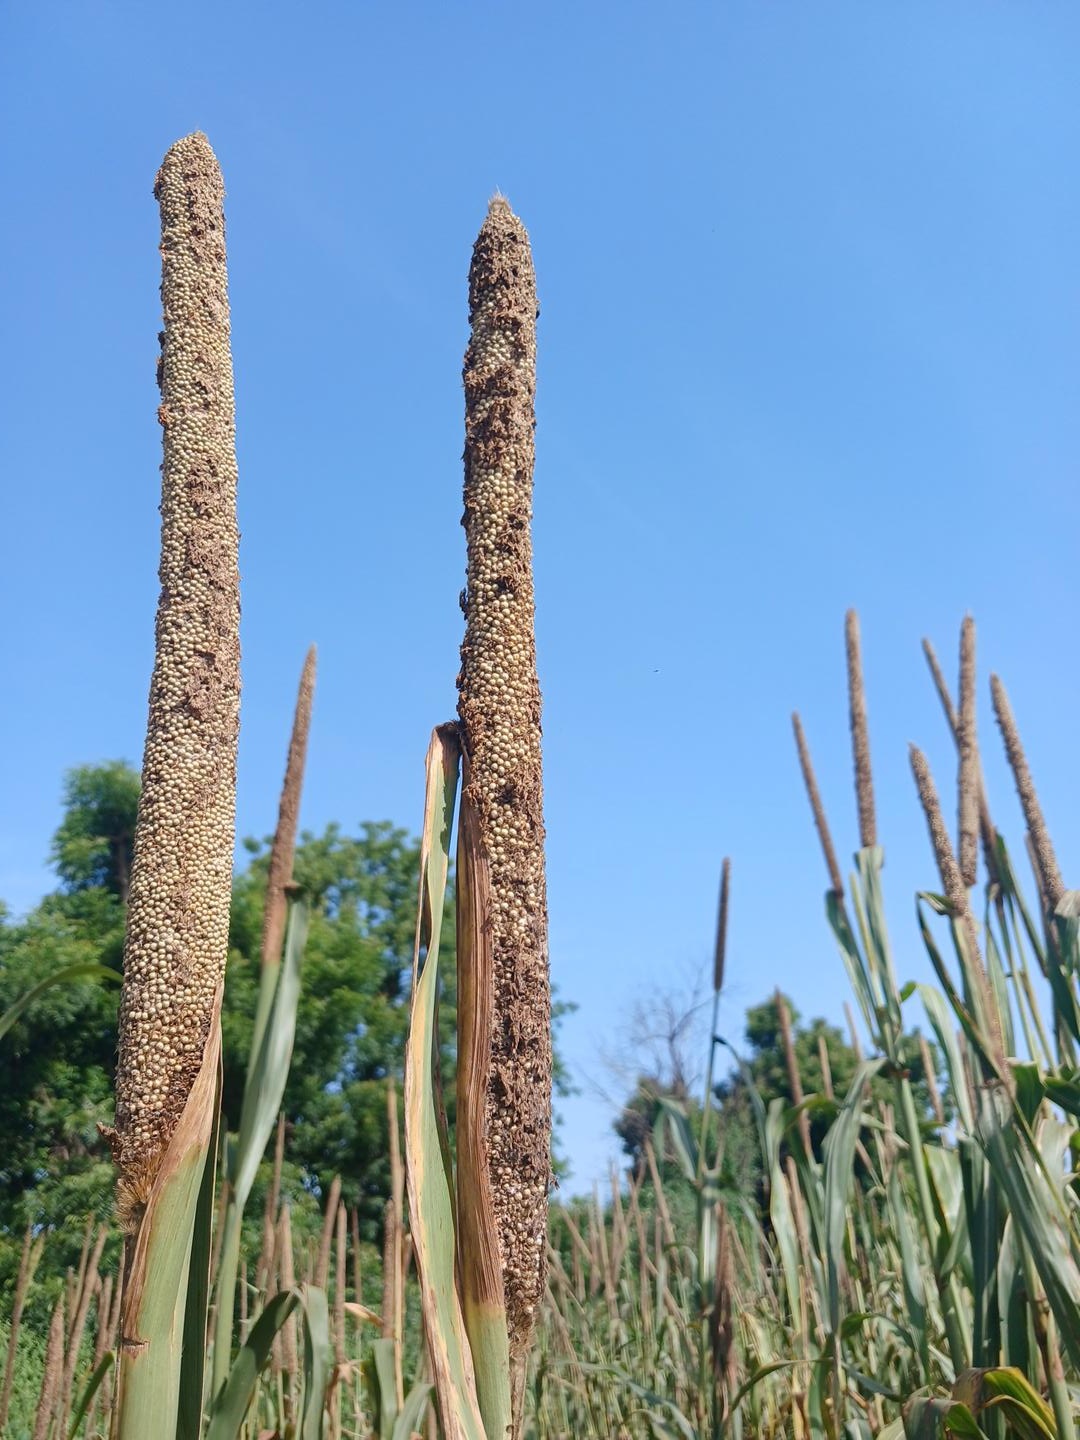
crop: pearl millet
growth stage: maturity
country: Senegal
